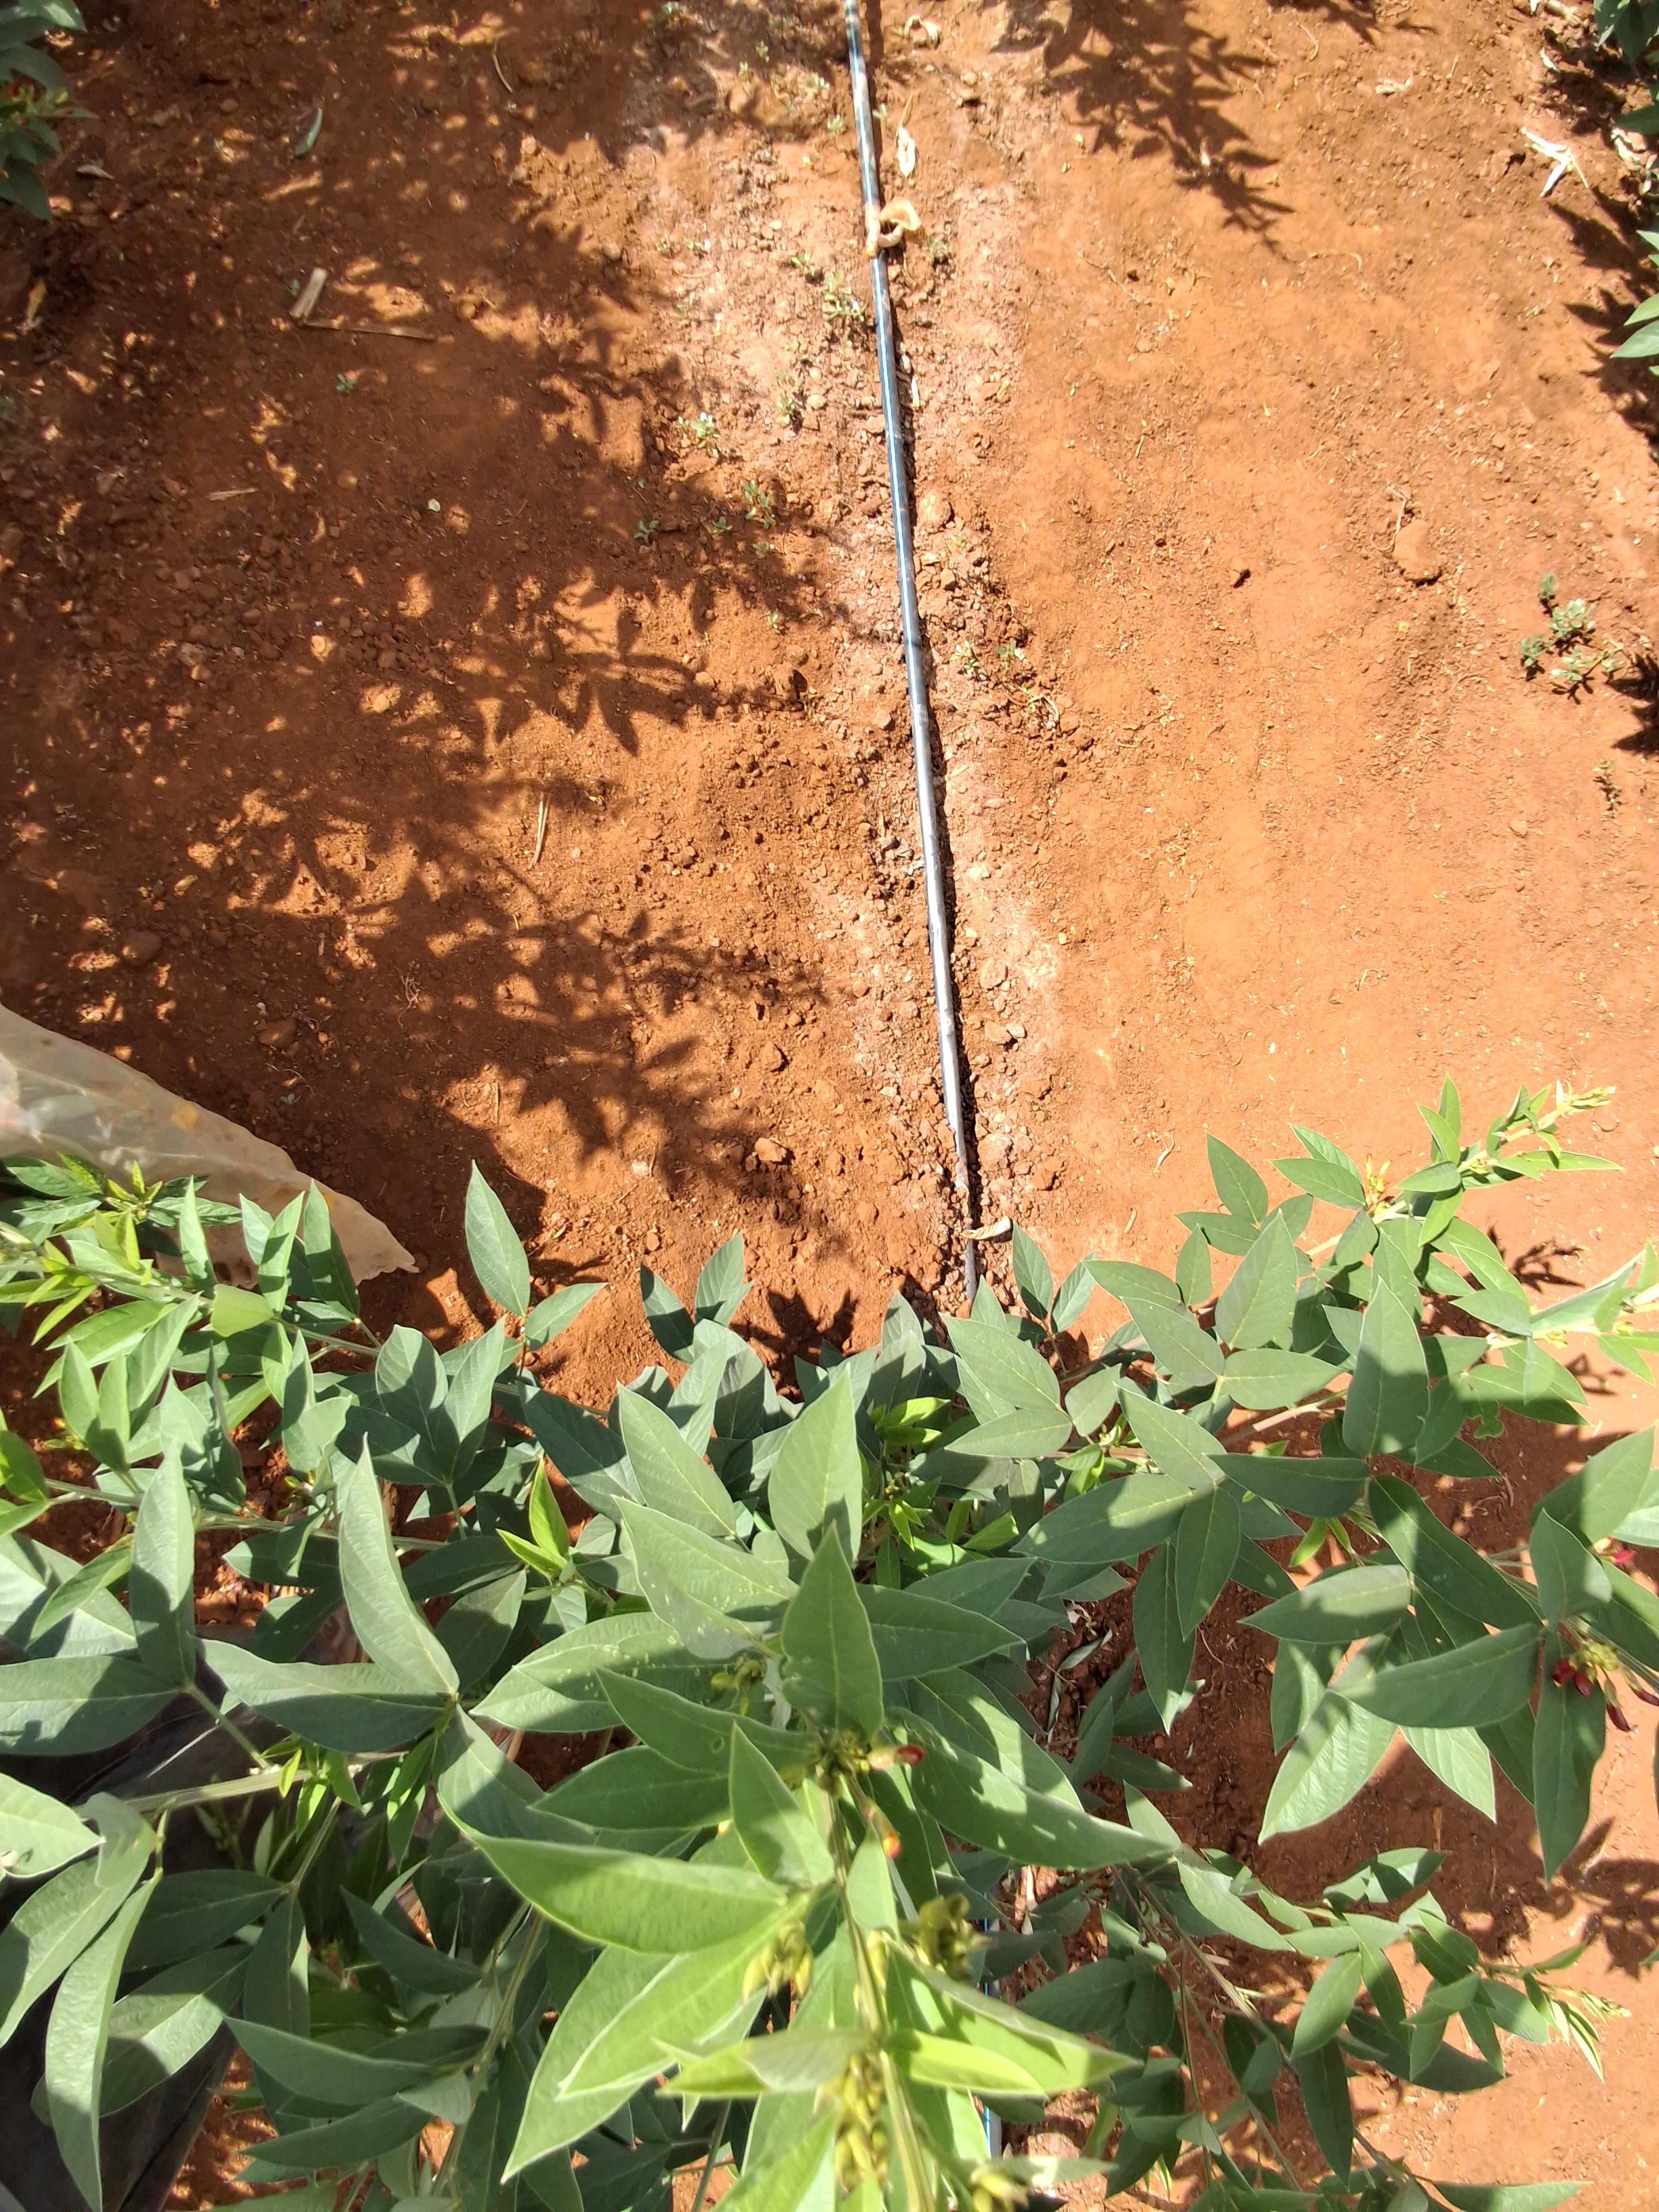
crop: pigeonpea
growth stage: development pod
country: Kenya
